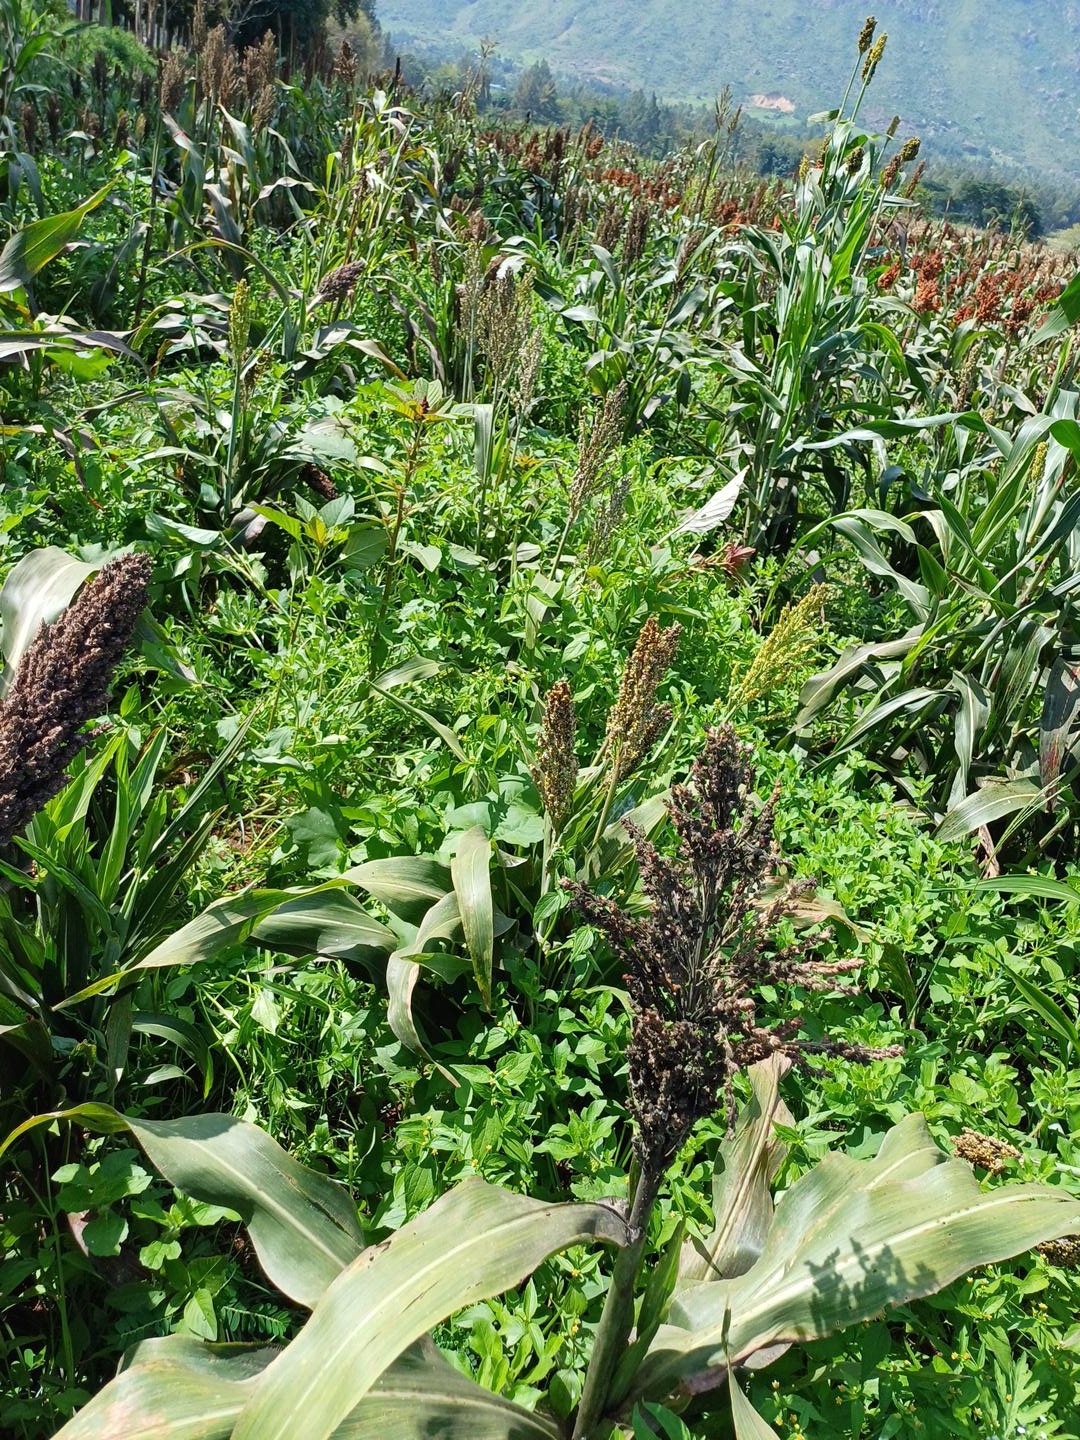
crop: sorghum
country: Kenya
